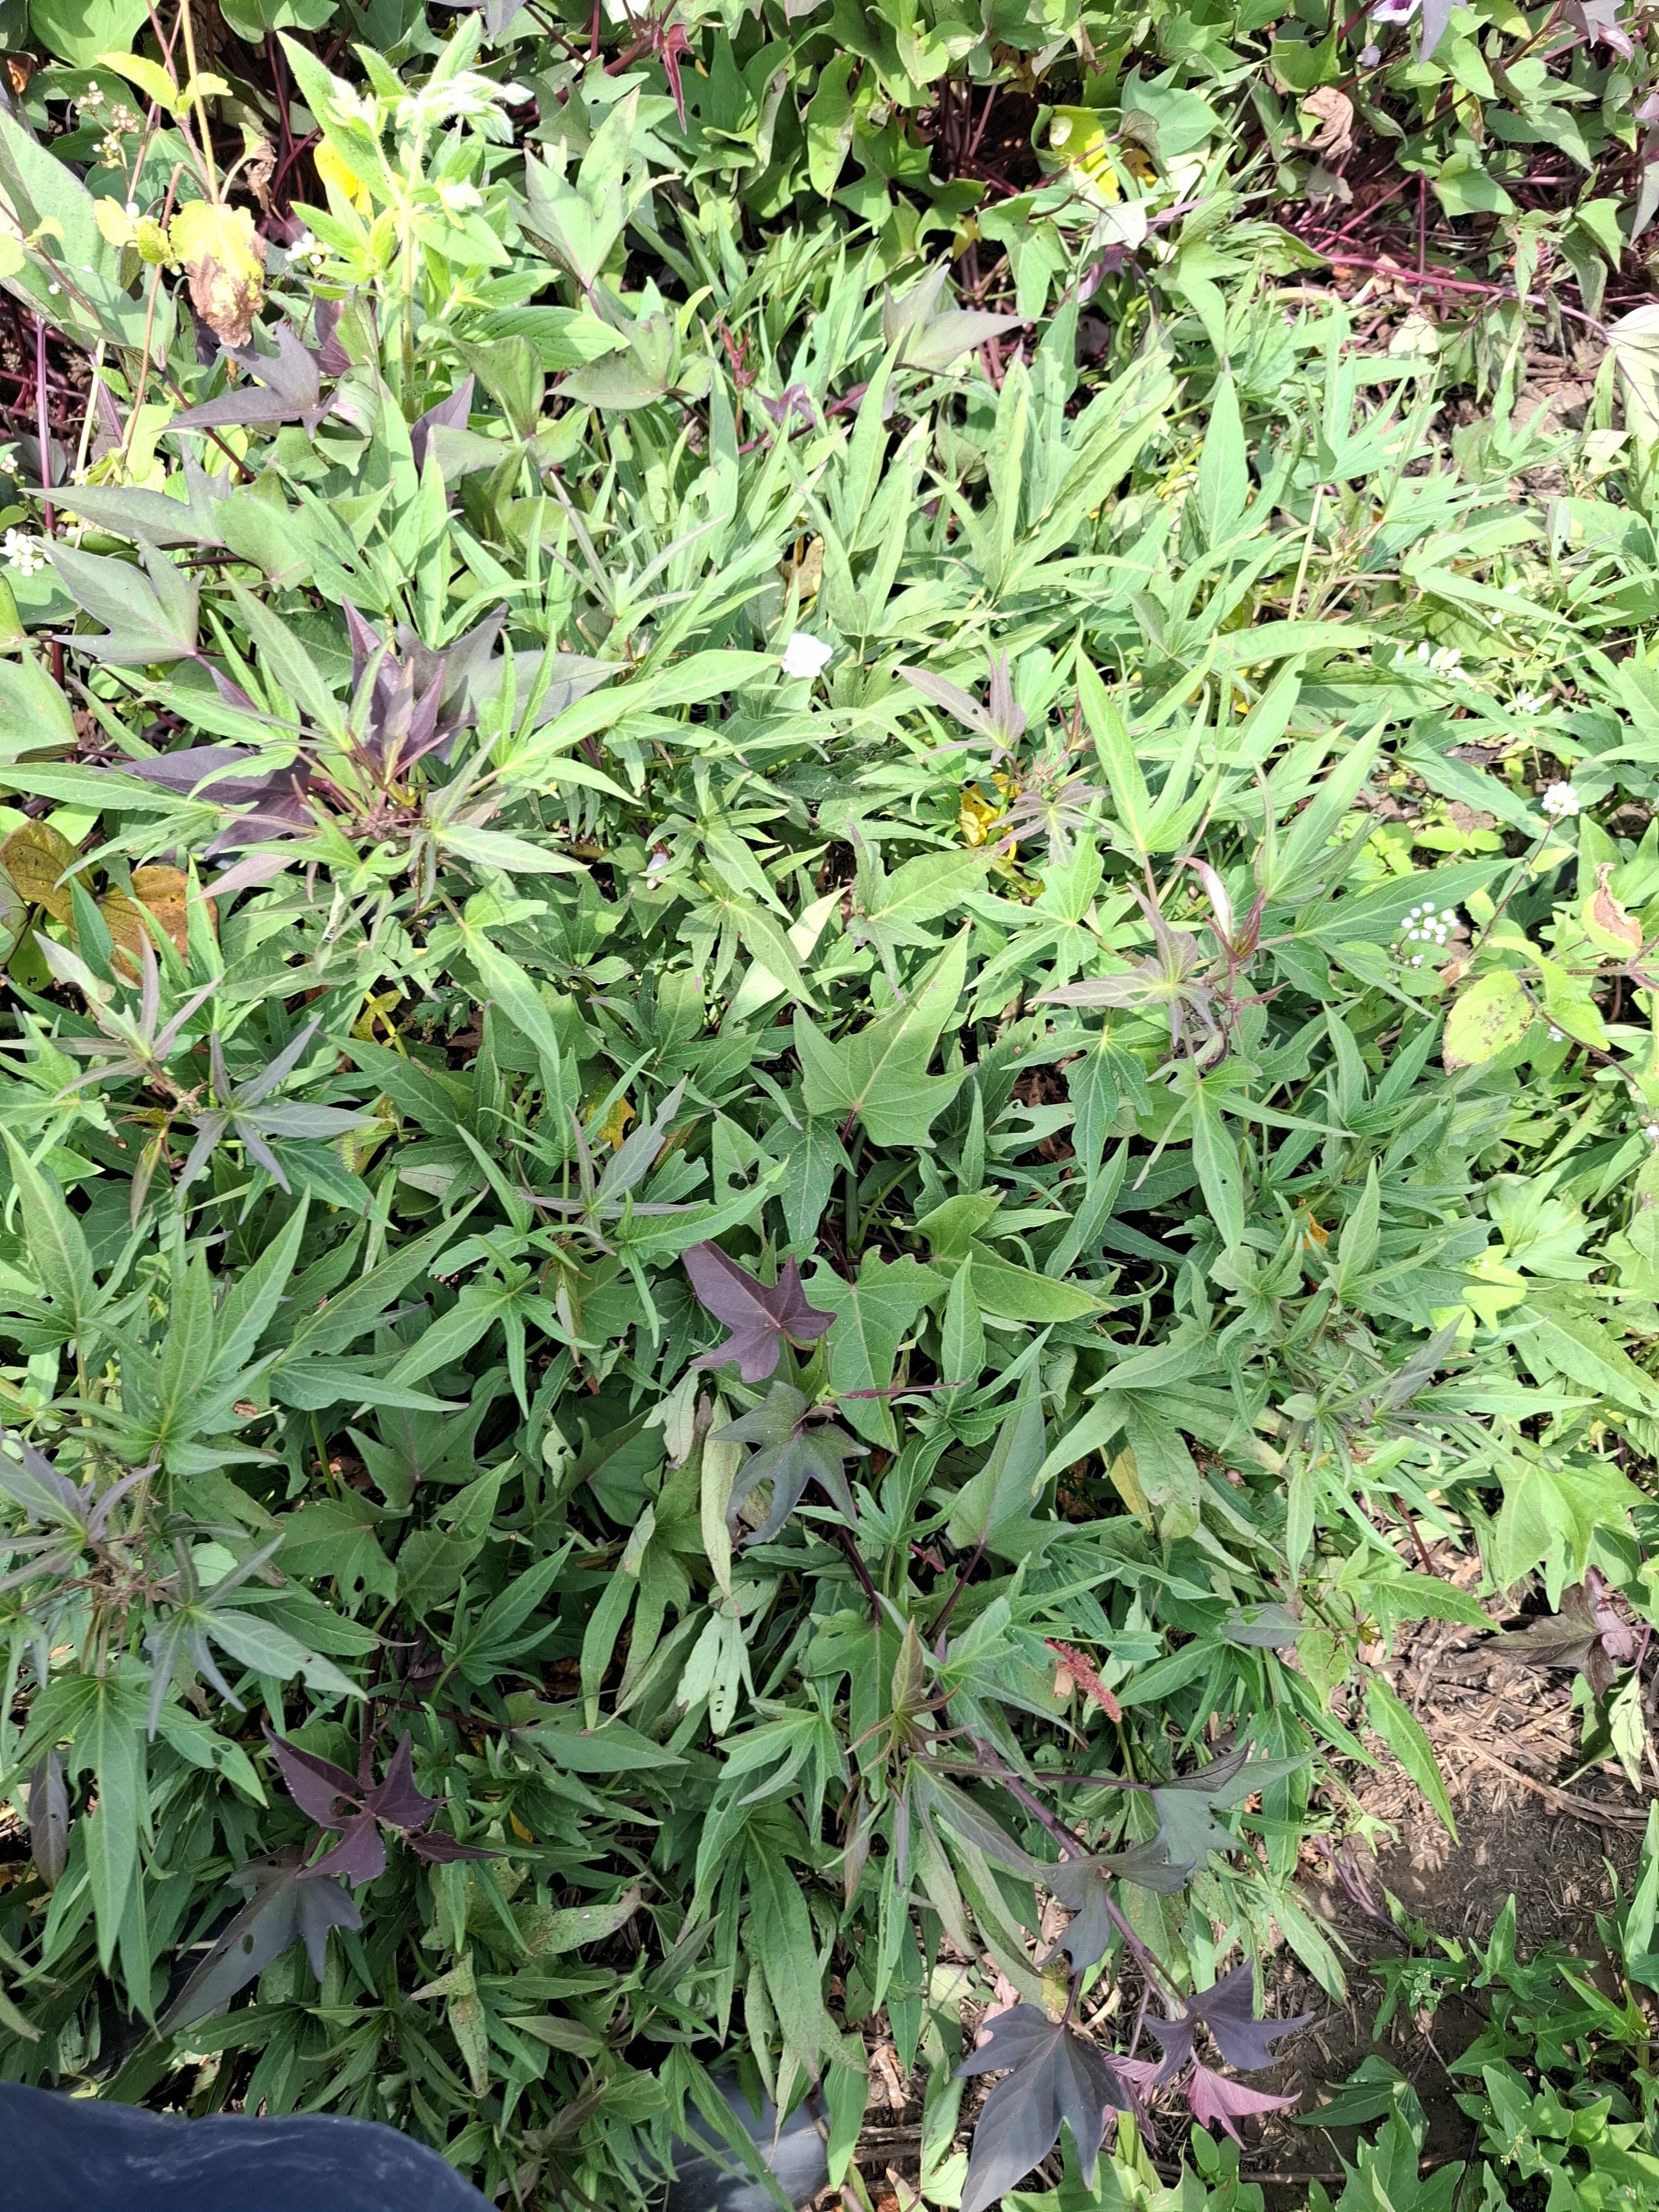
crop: sweet potato
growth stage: flowering
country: Tanzania
